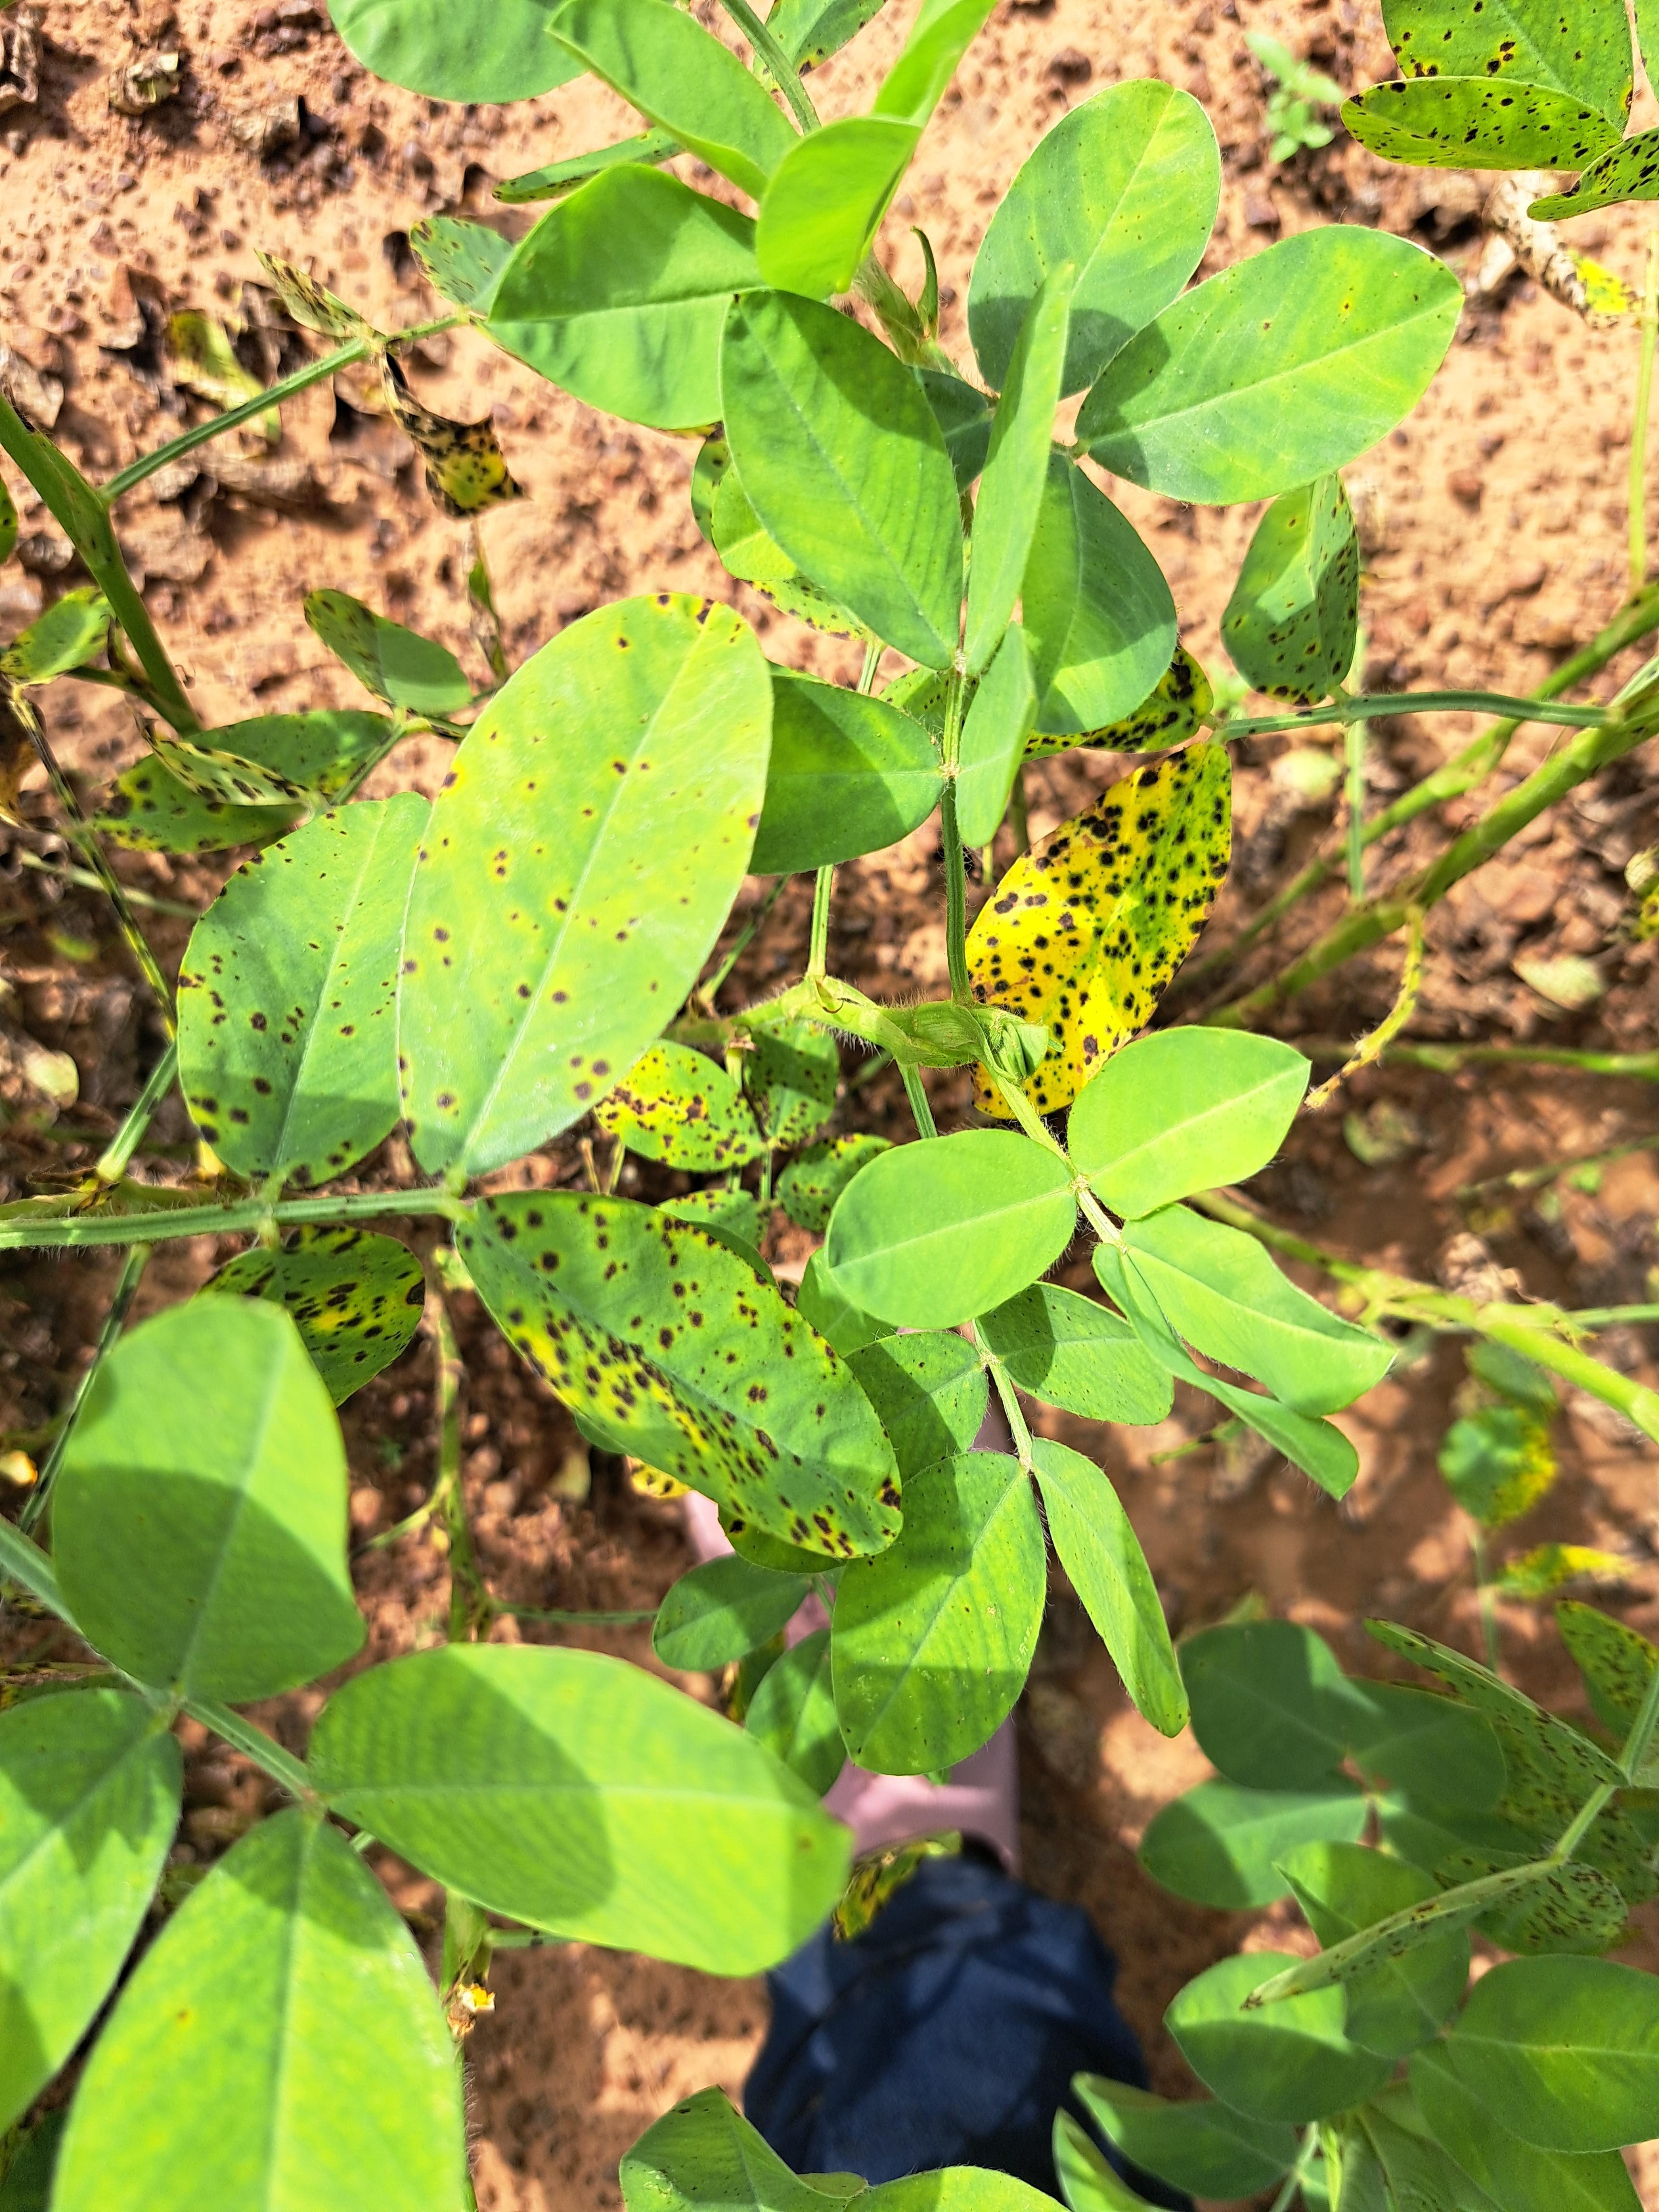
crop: groundnut
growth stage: development pod
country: Ghana
